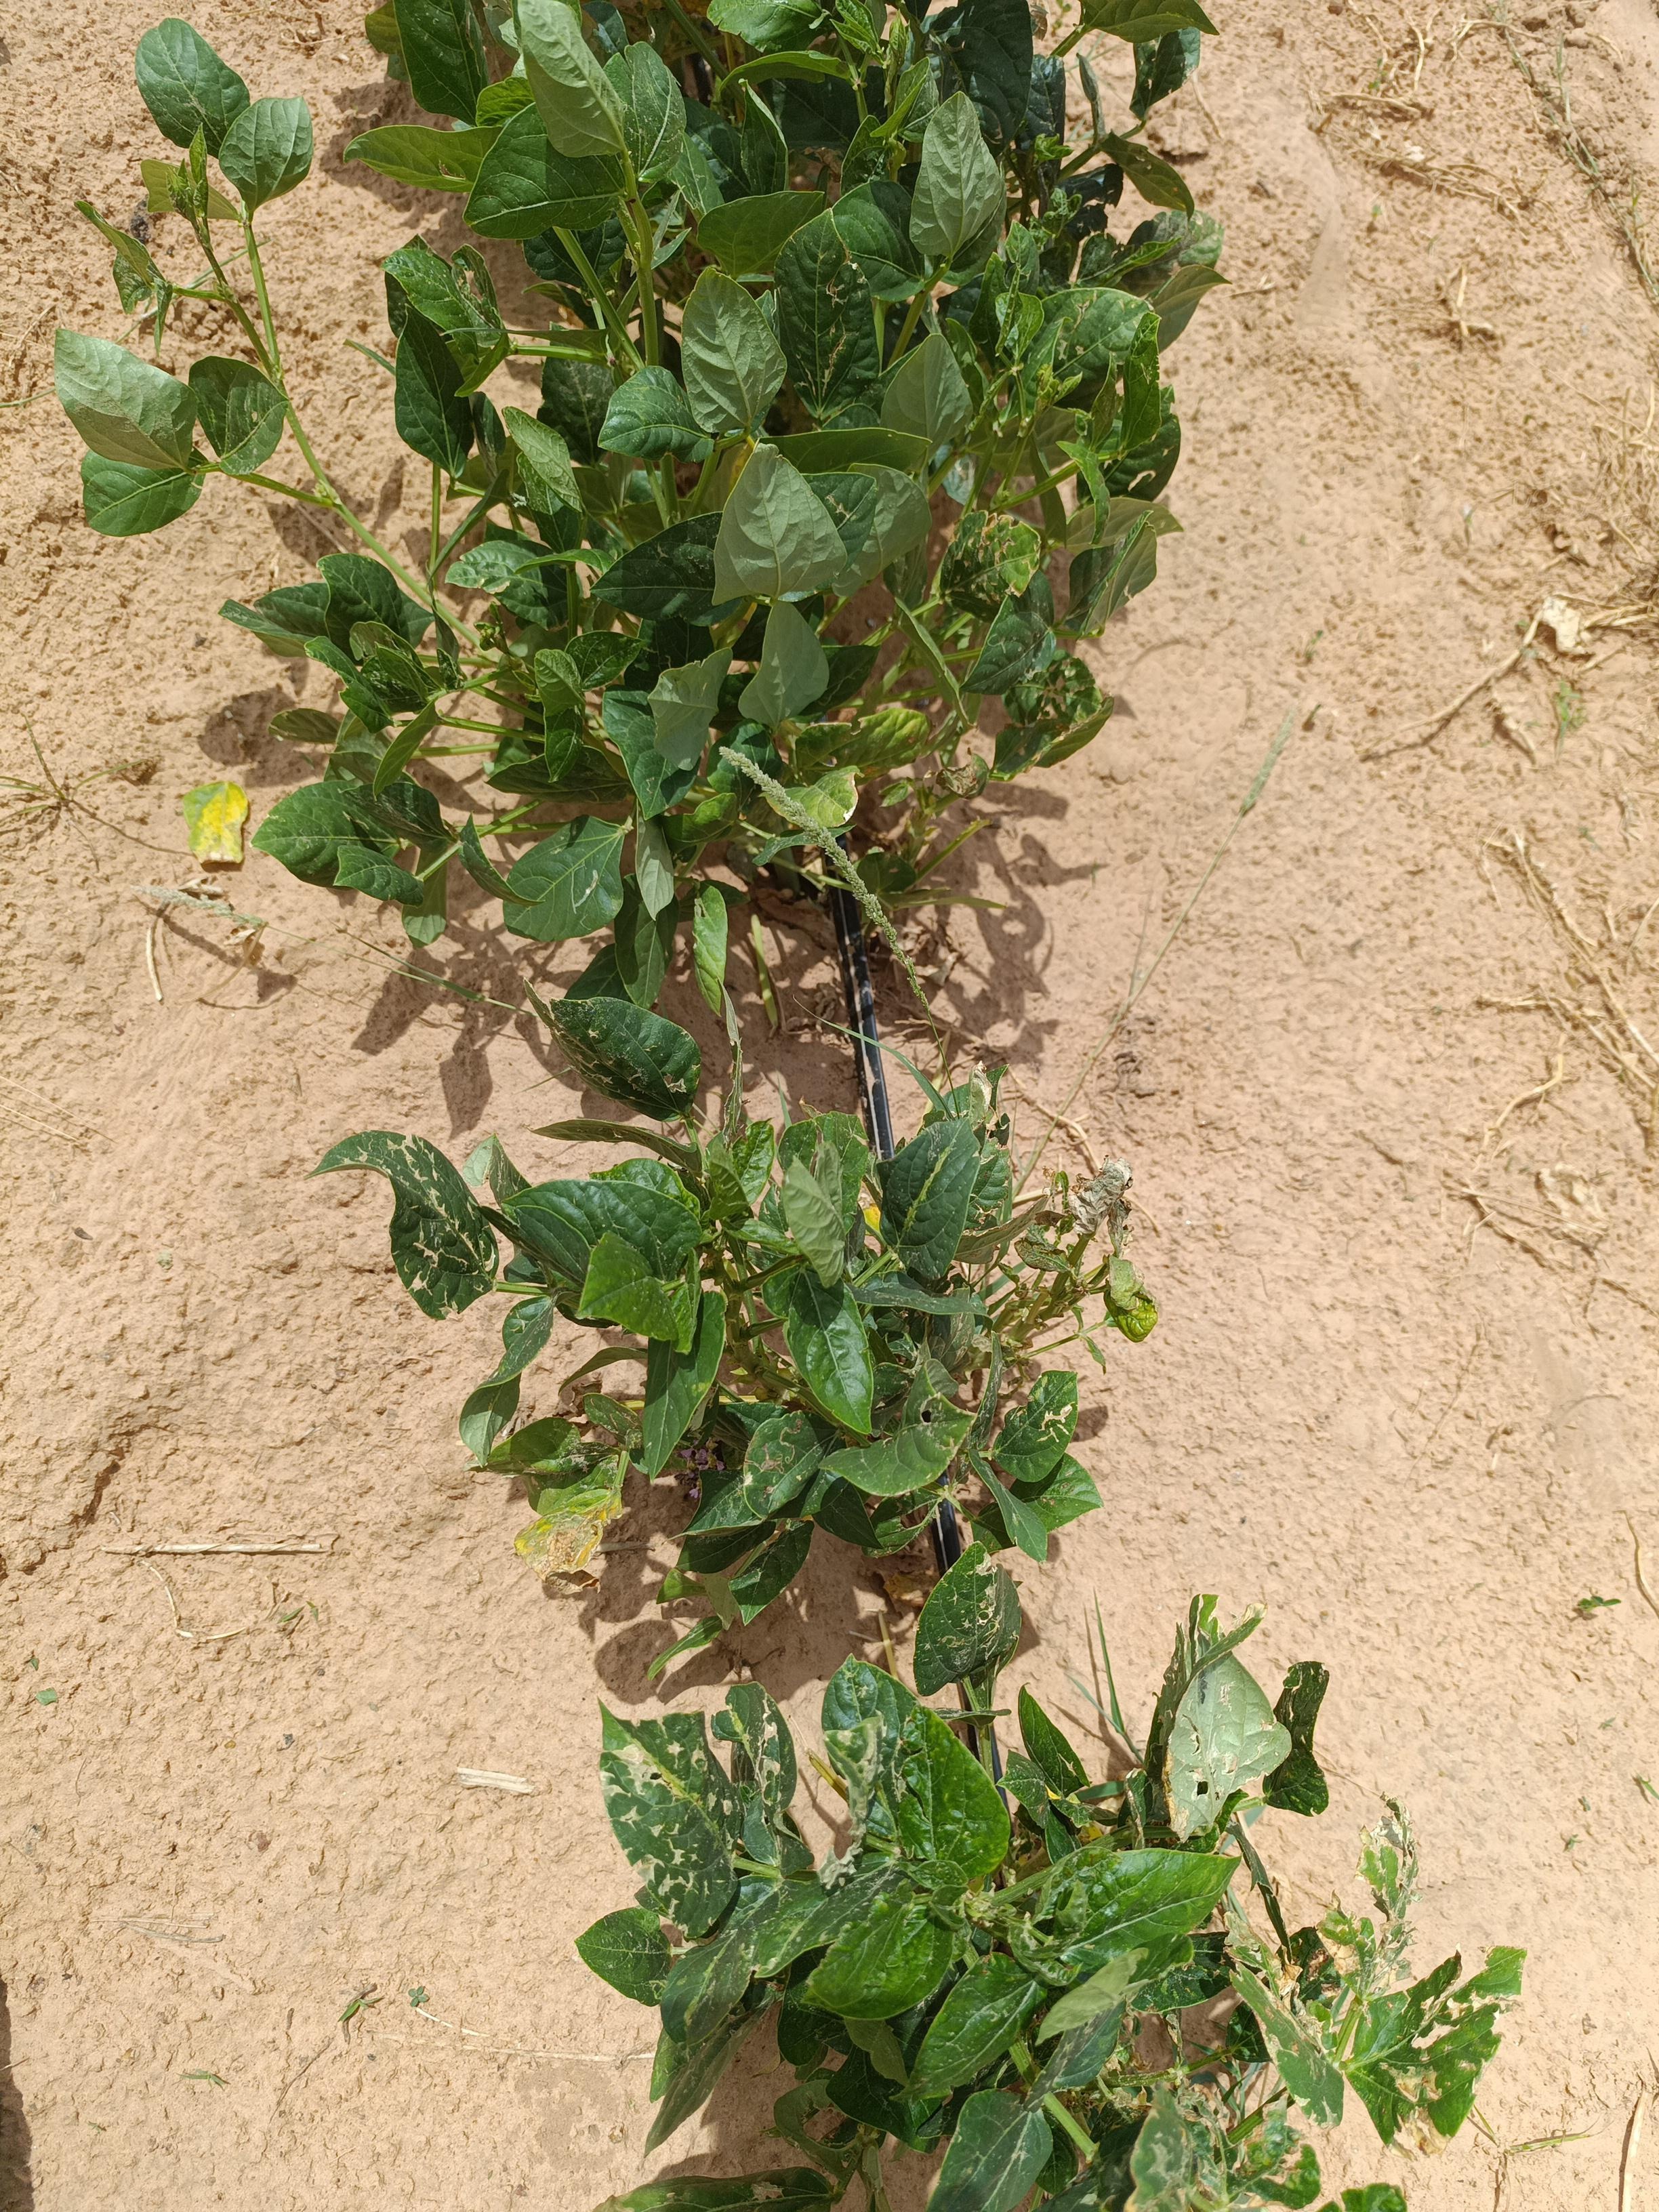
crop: cowpea
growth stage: vegetative
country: Nigeria
